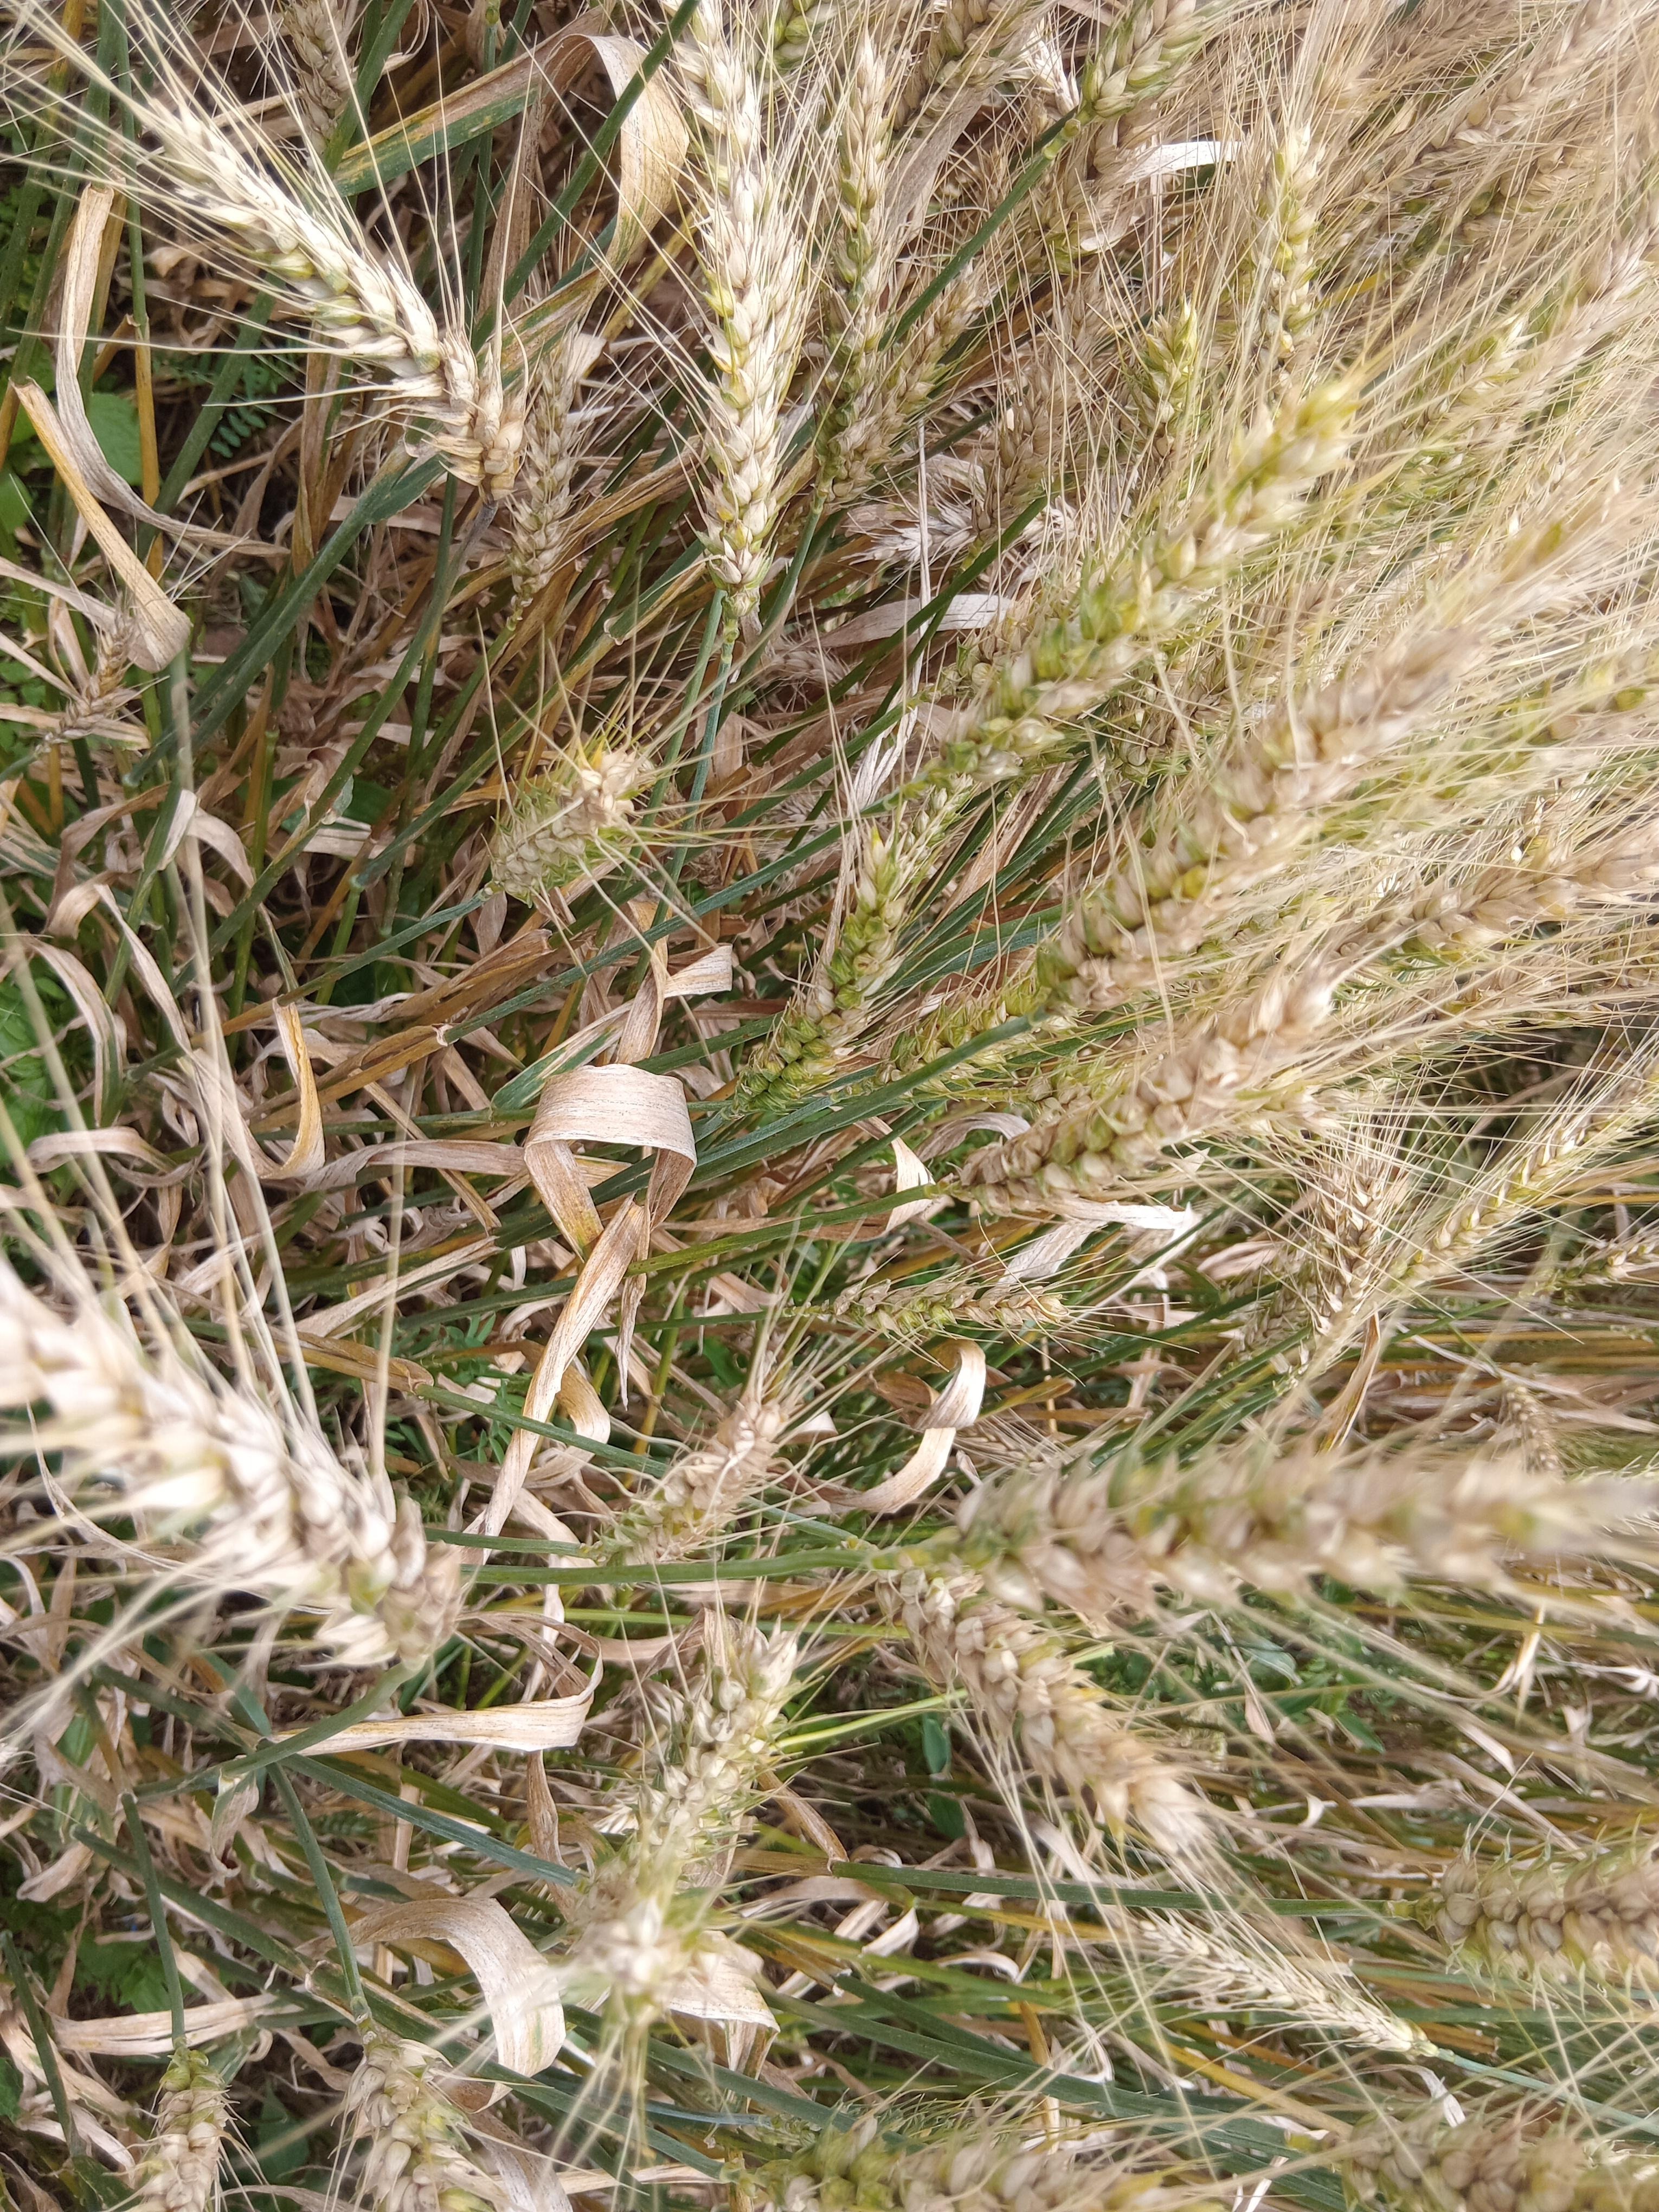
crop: wheat
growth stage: maturity
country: Kenya
